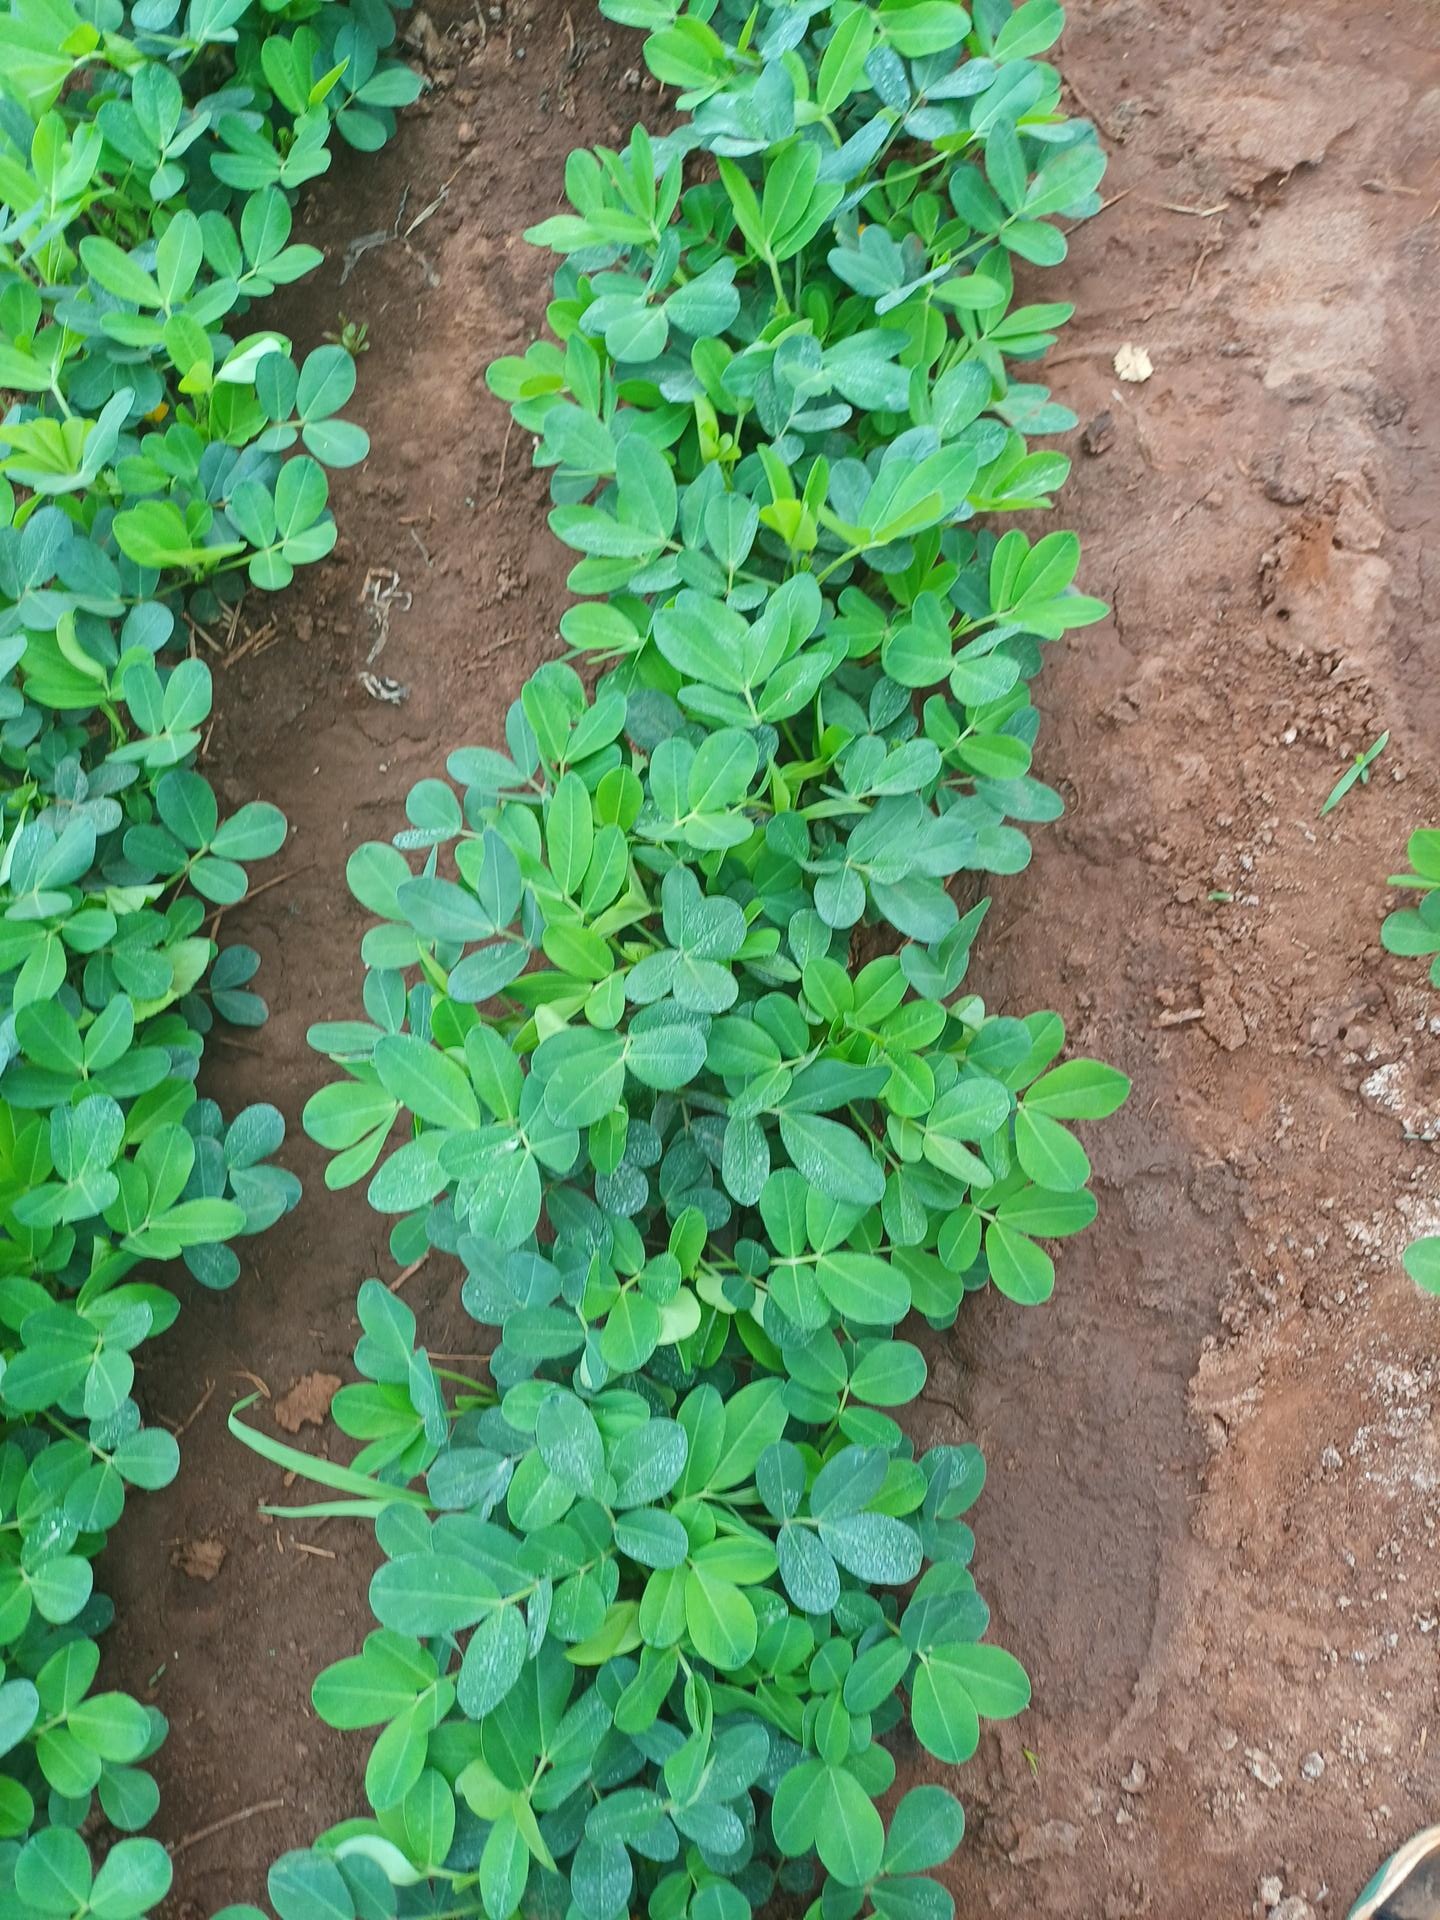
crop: groundnut
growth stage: vegetative
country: Kenya
